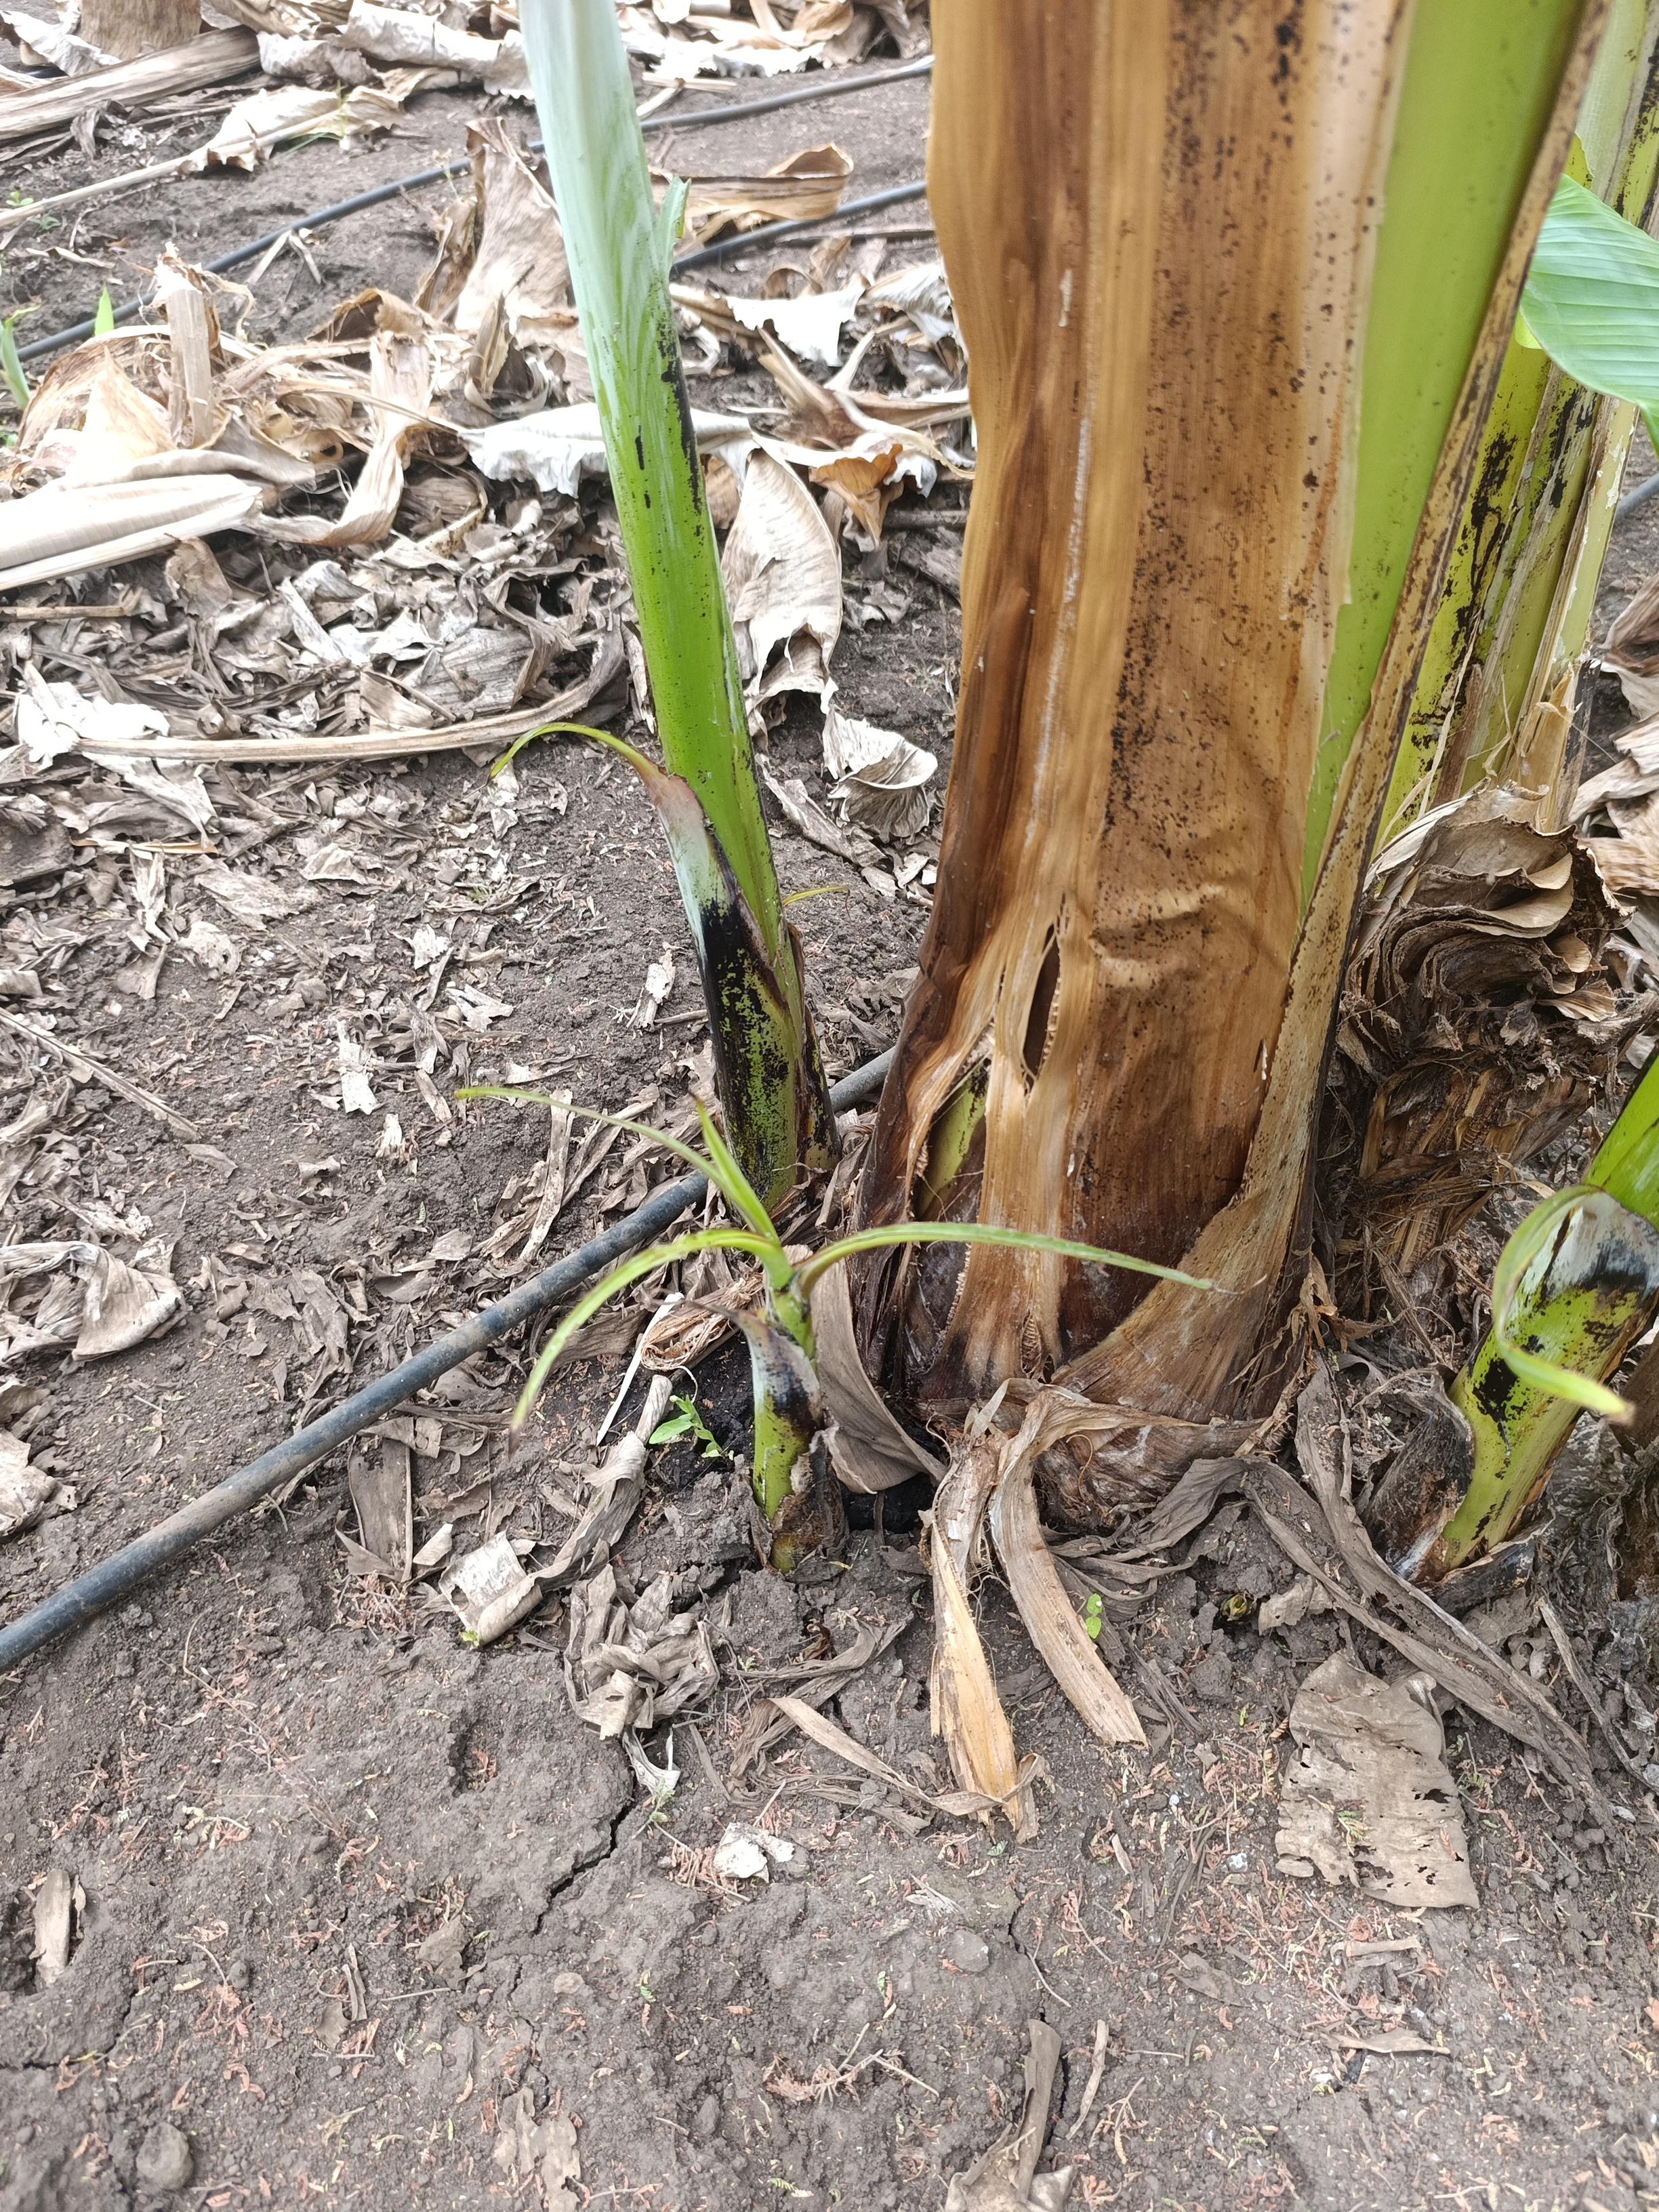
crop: banana
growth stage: emergence sucker
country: Tanzania
